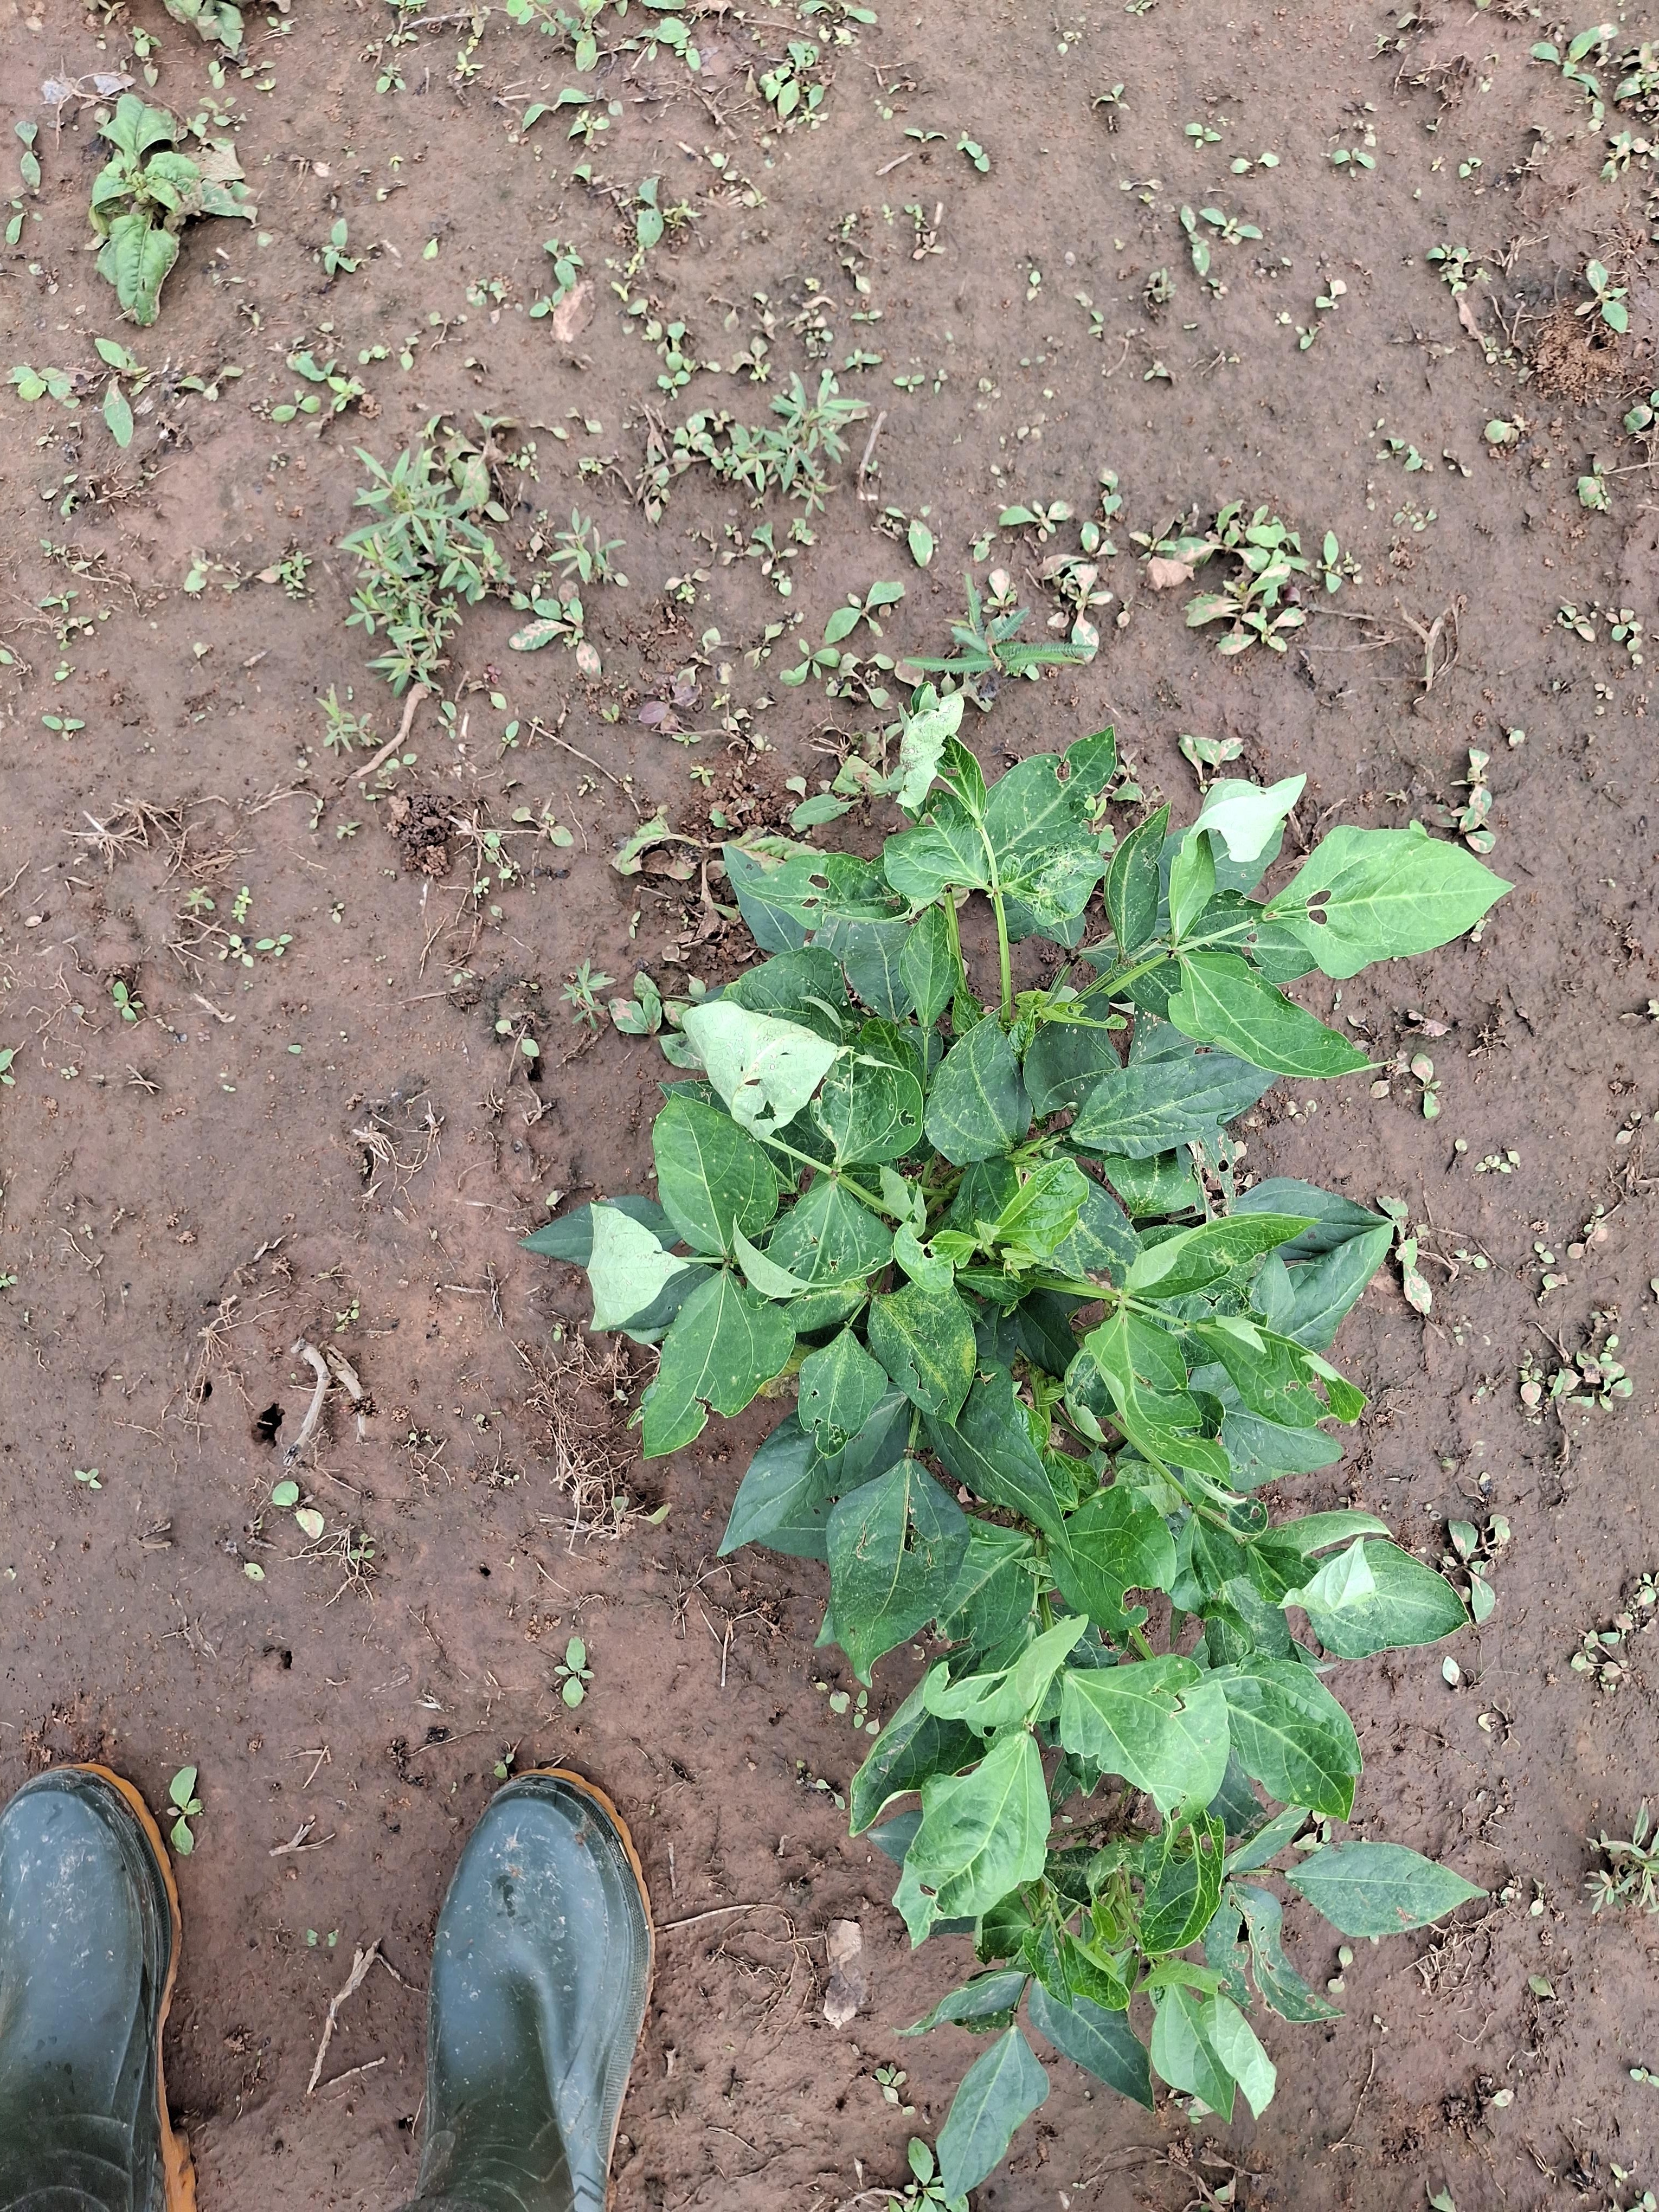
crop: cowpea
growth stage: vegetative
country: Nigeria
